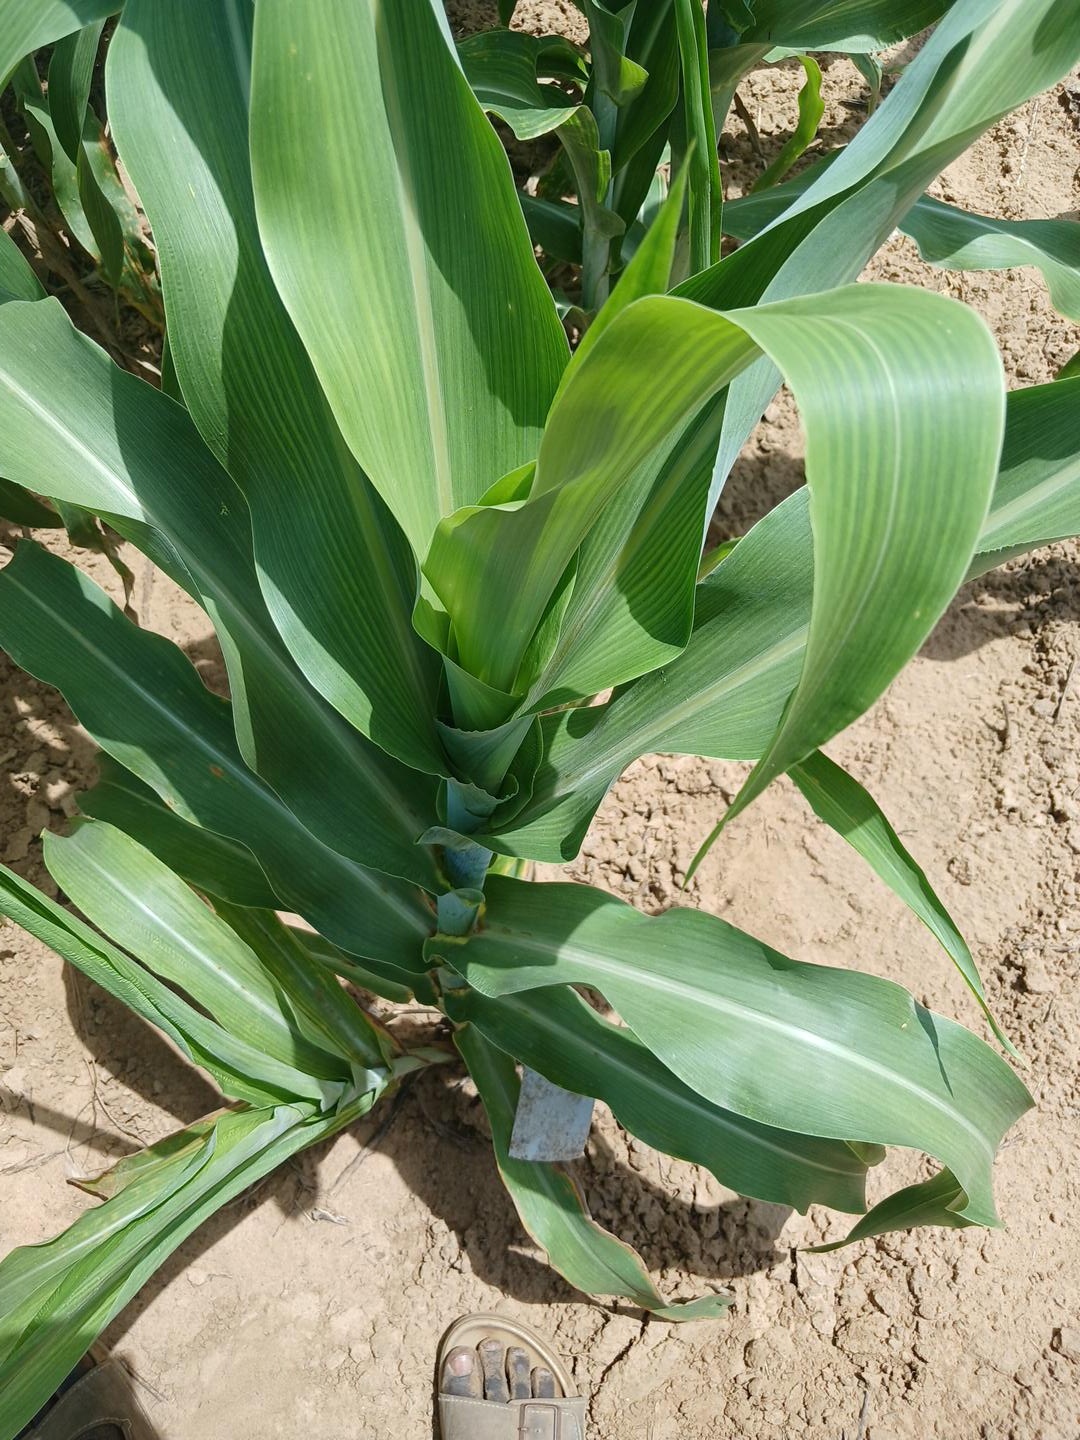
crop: sorghum
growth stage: vegetative
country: Senegal
